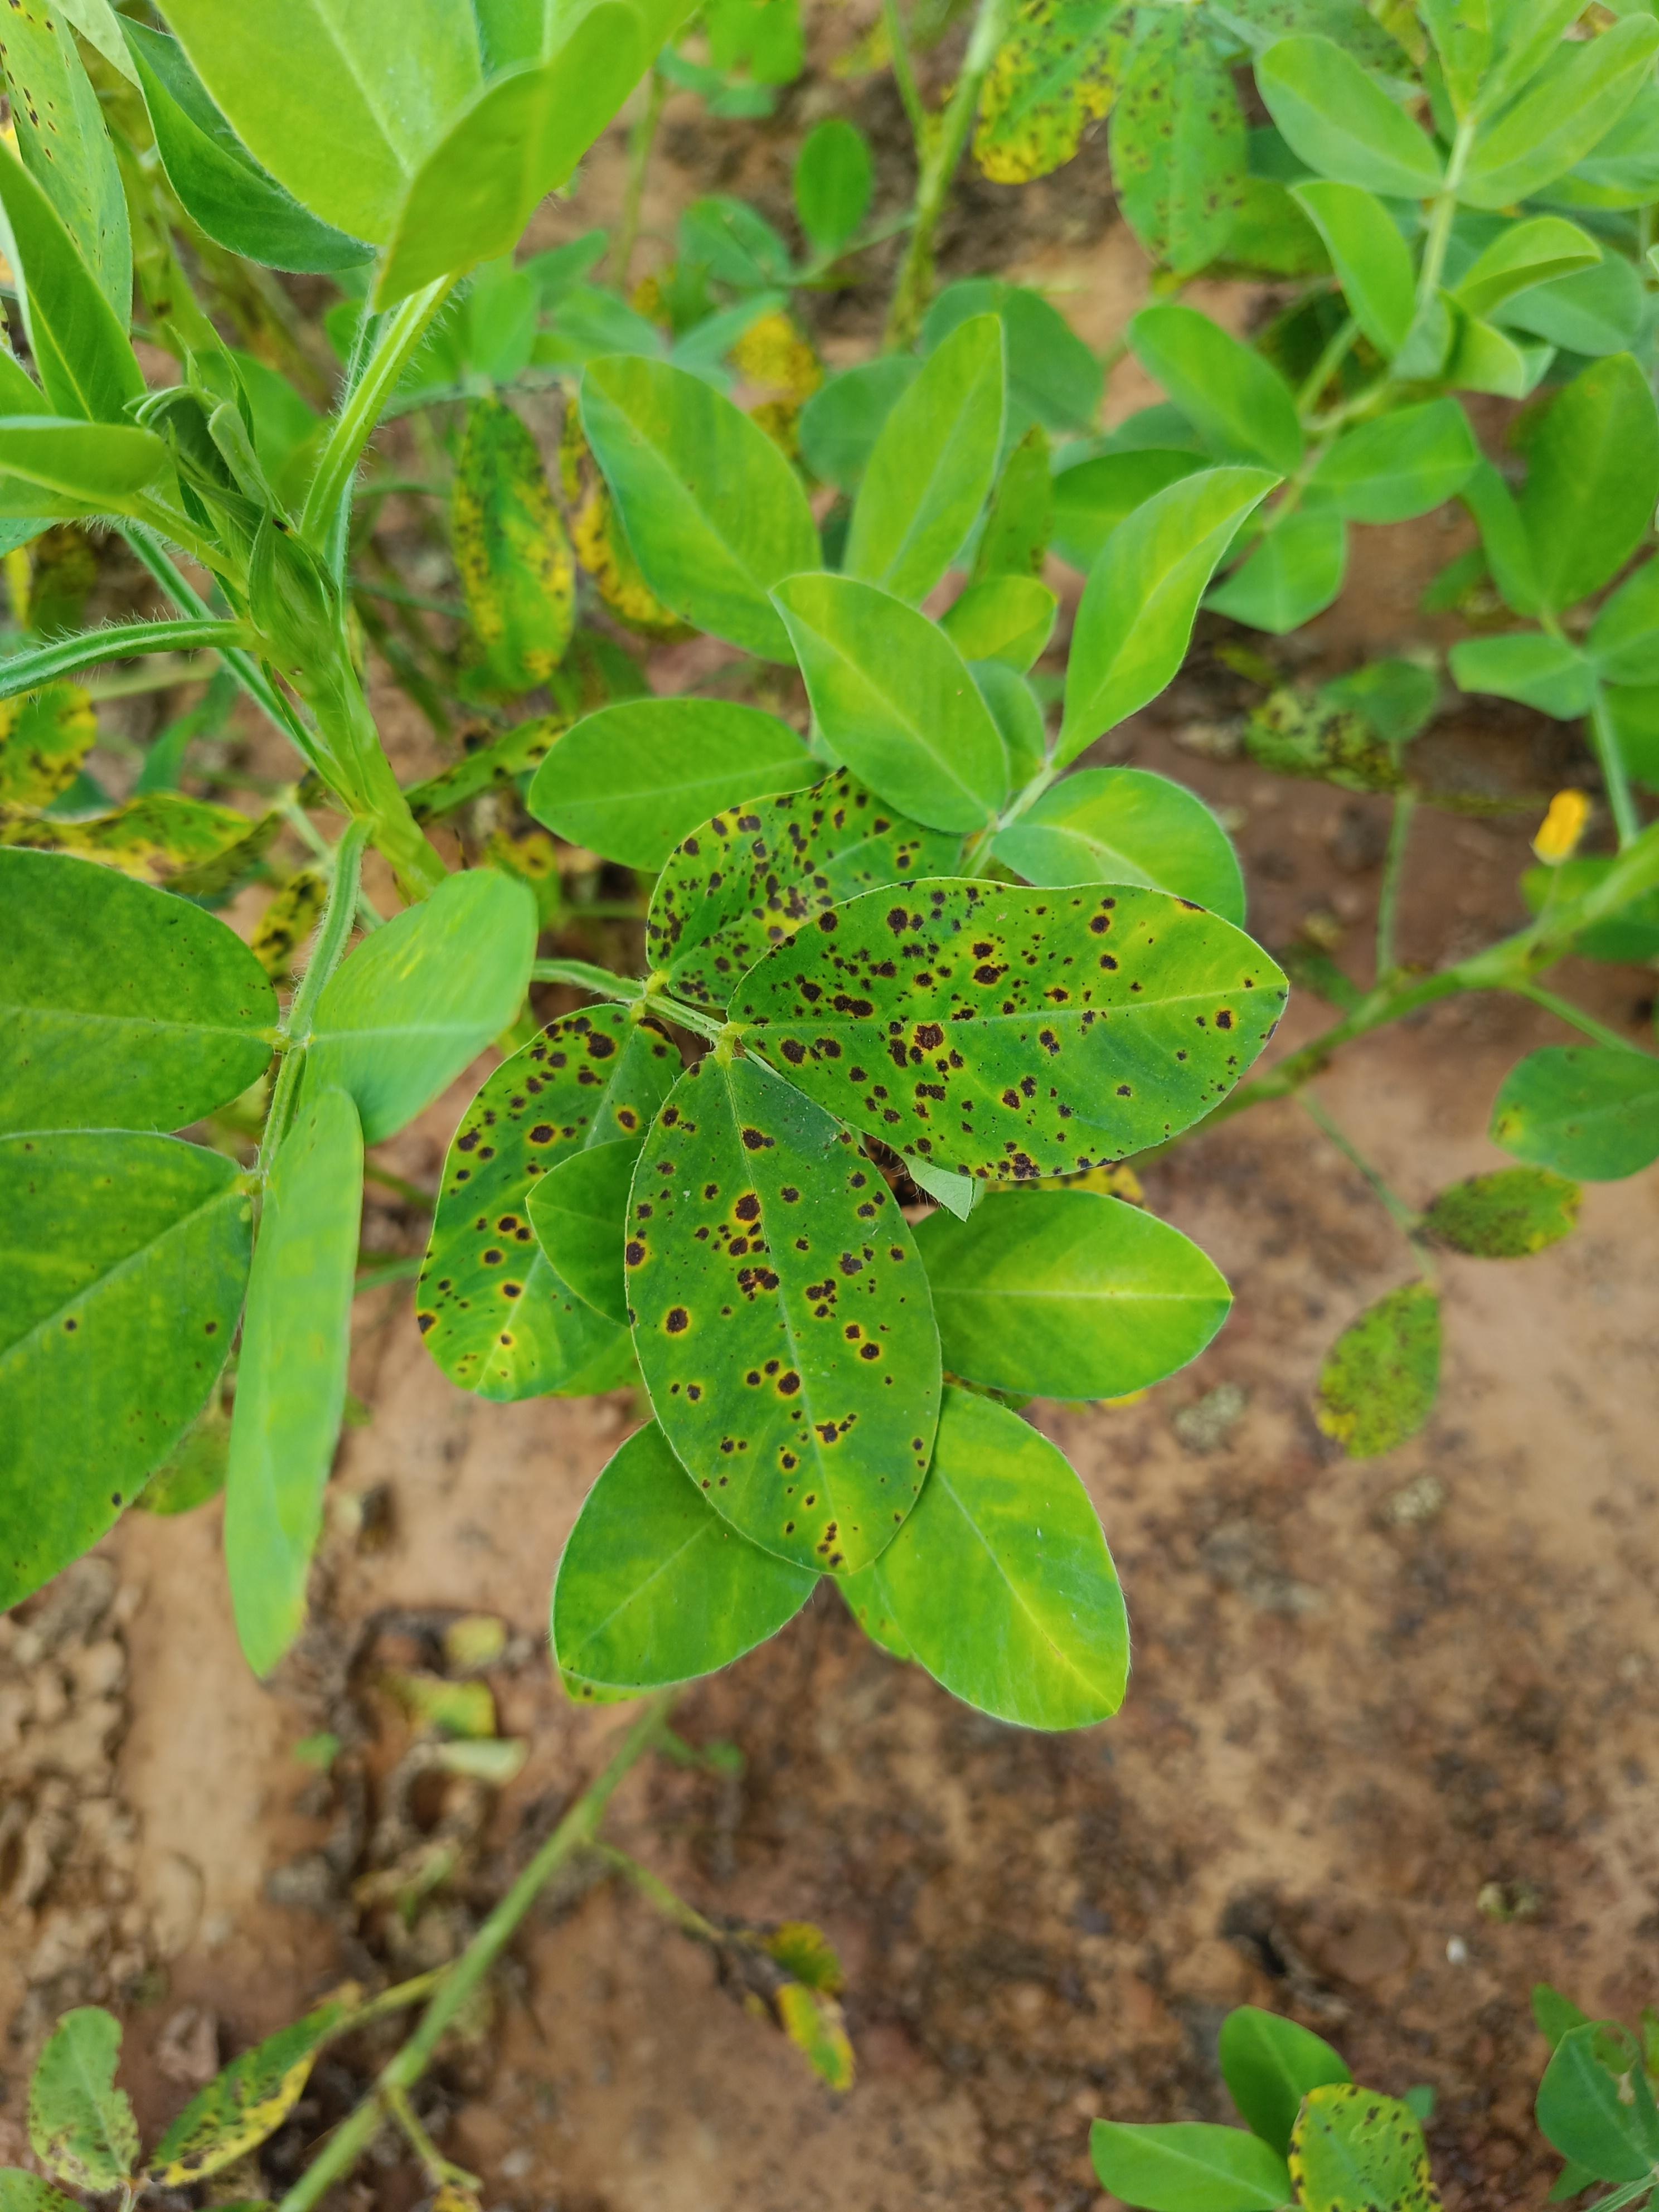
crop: groundnut
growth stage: development pod
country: Ghana
